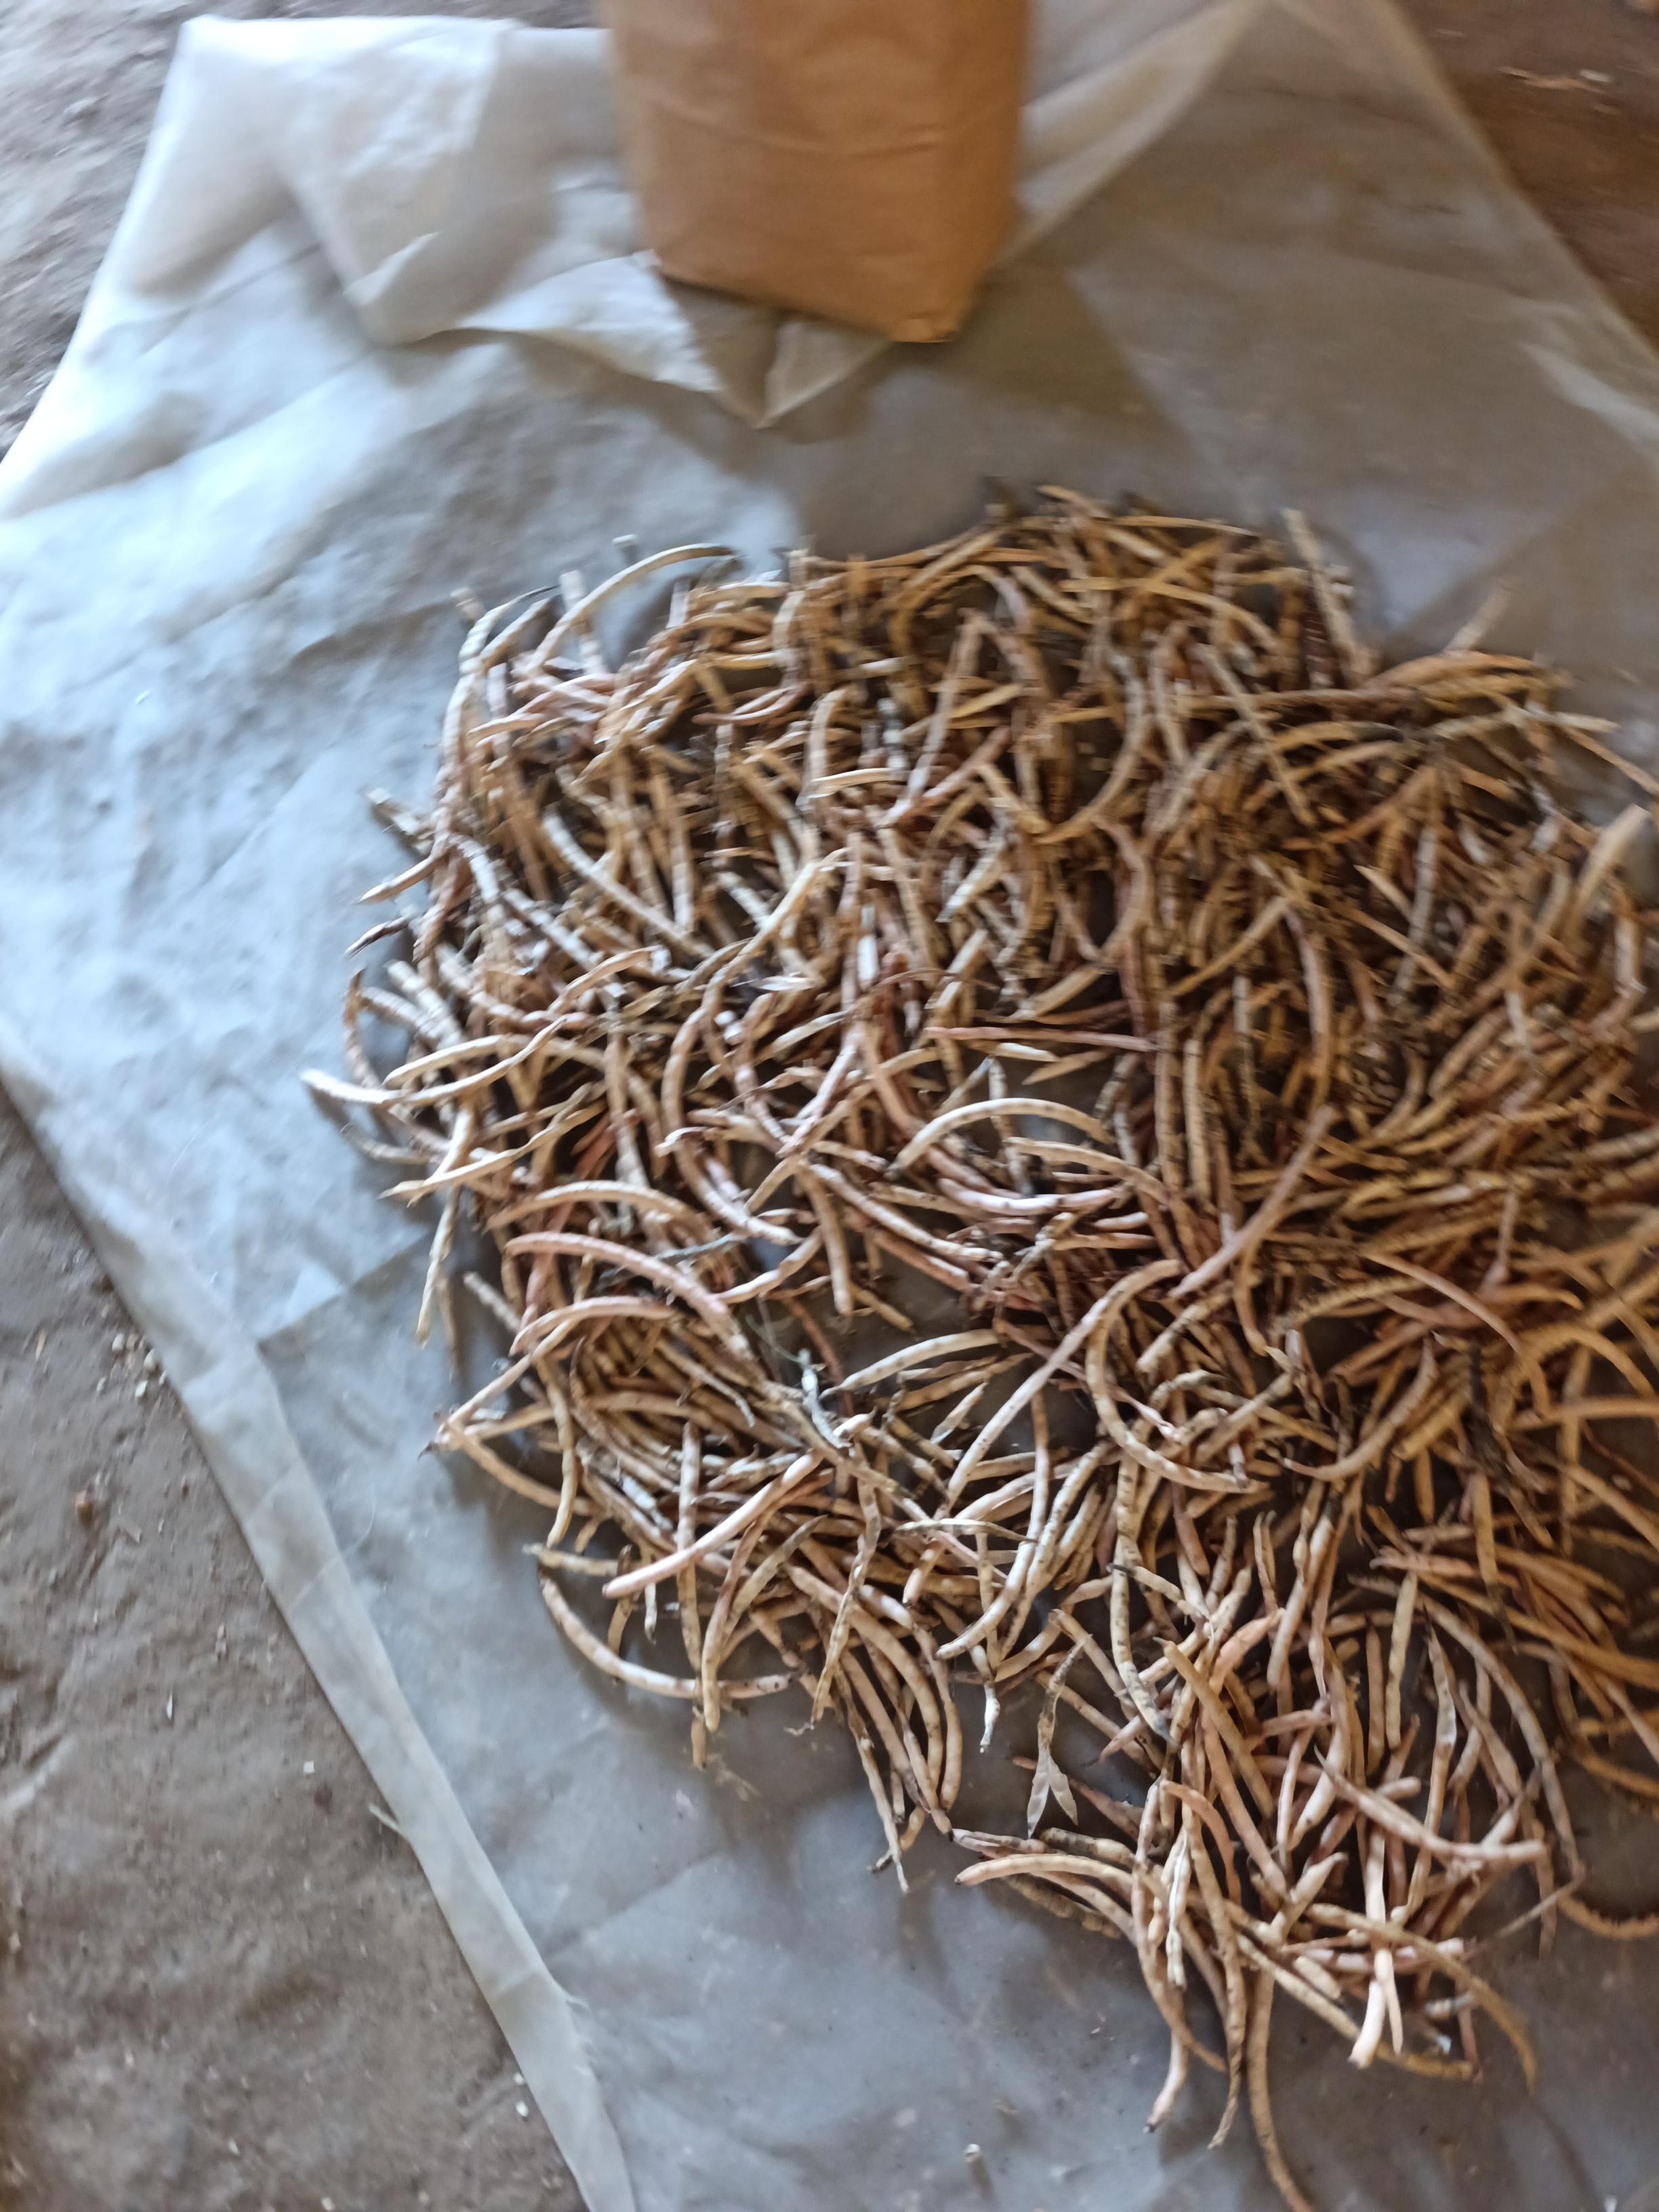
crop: cowpea
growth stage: harvest
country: Nigeria
